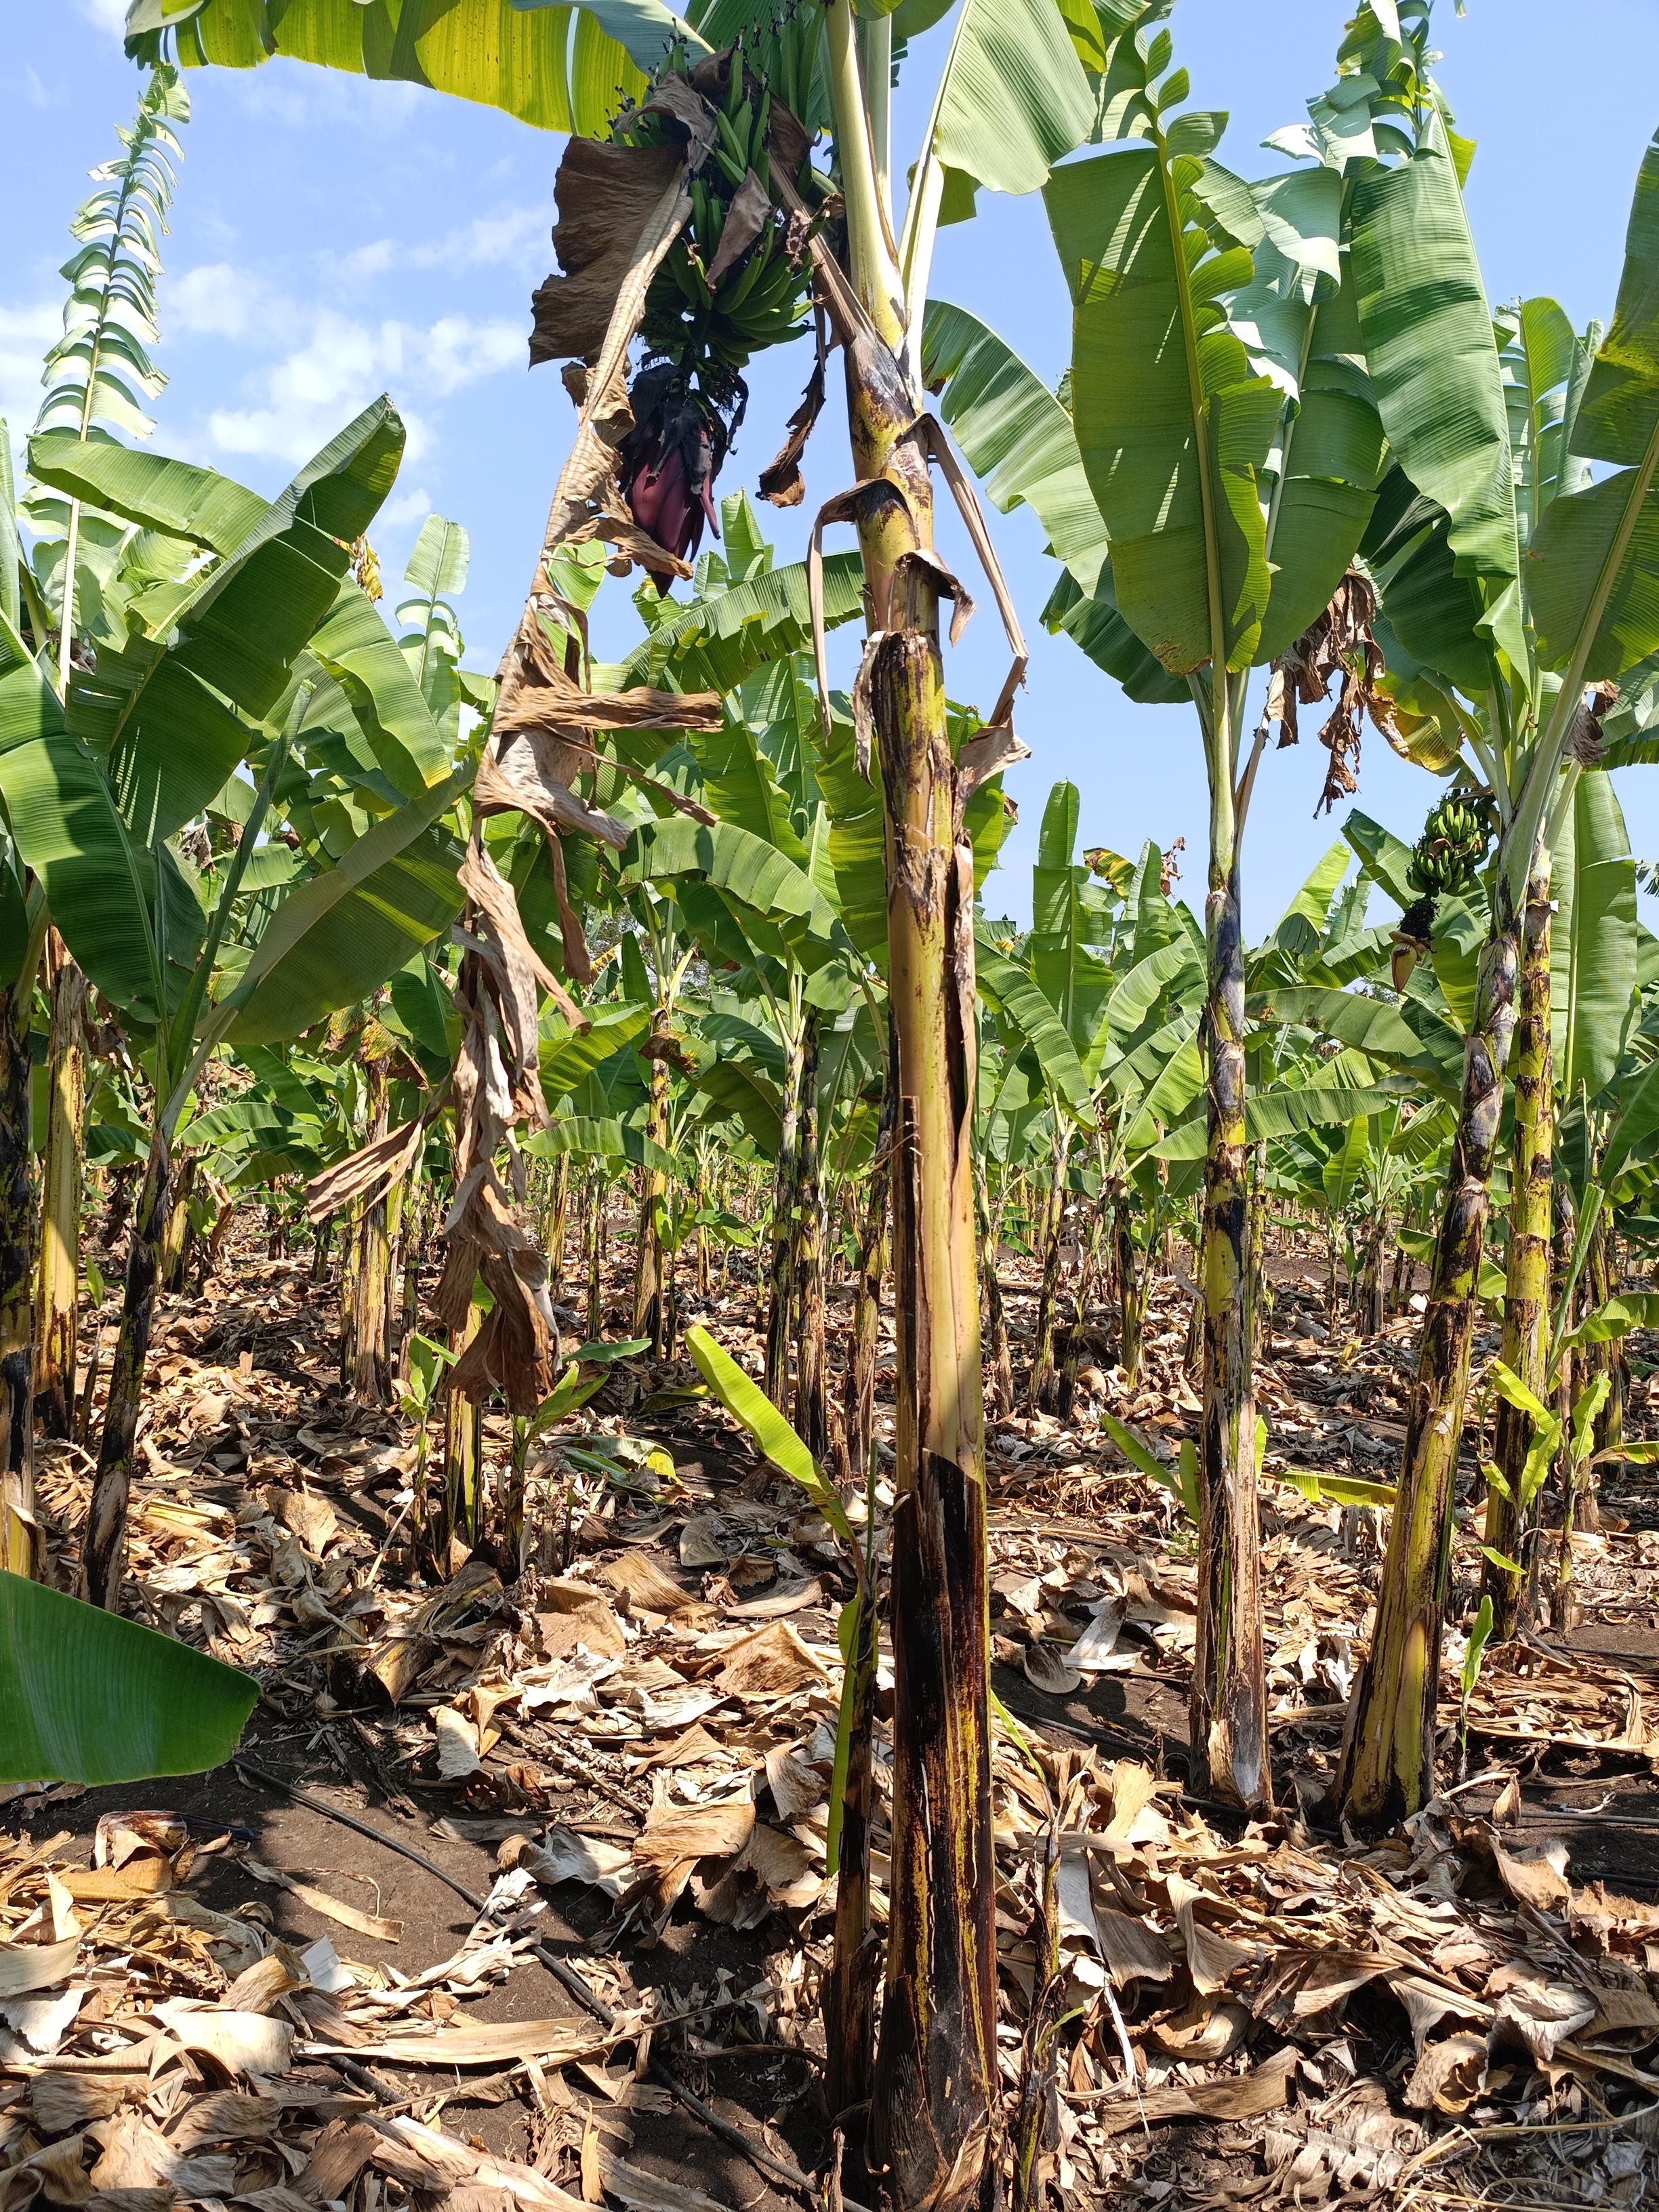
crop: banana
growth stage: development fruit
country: Tanzania
